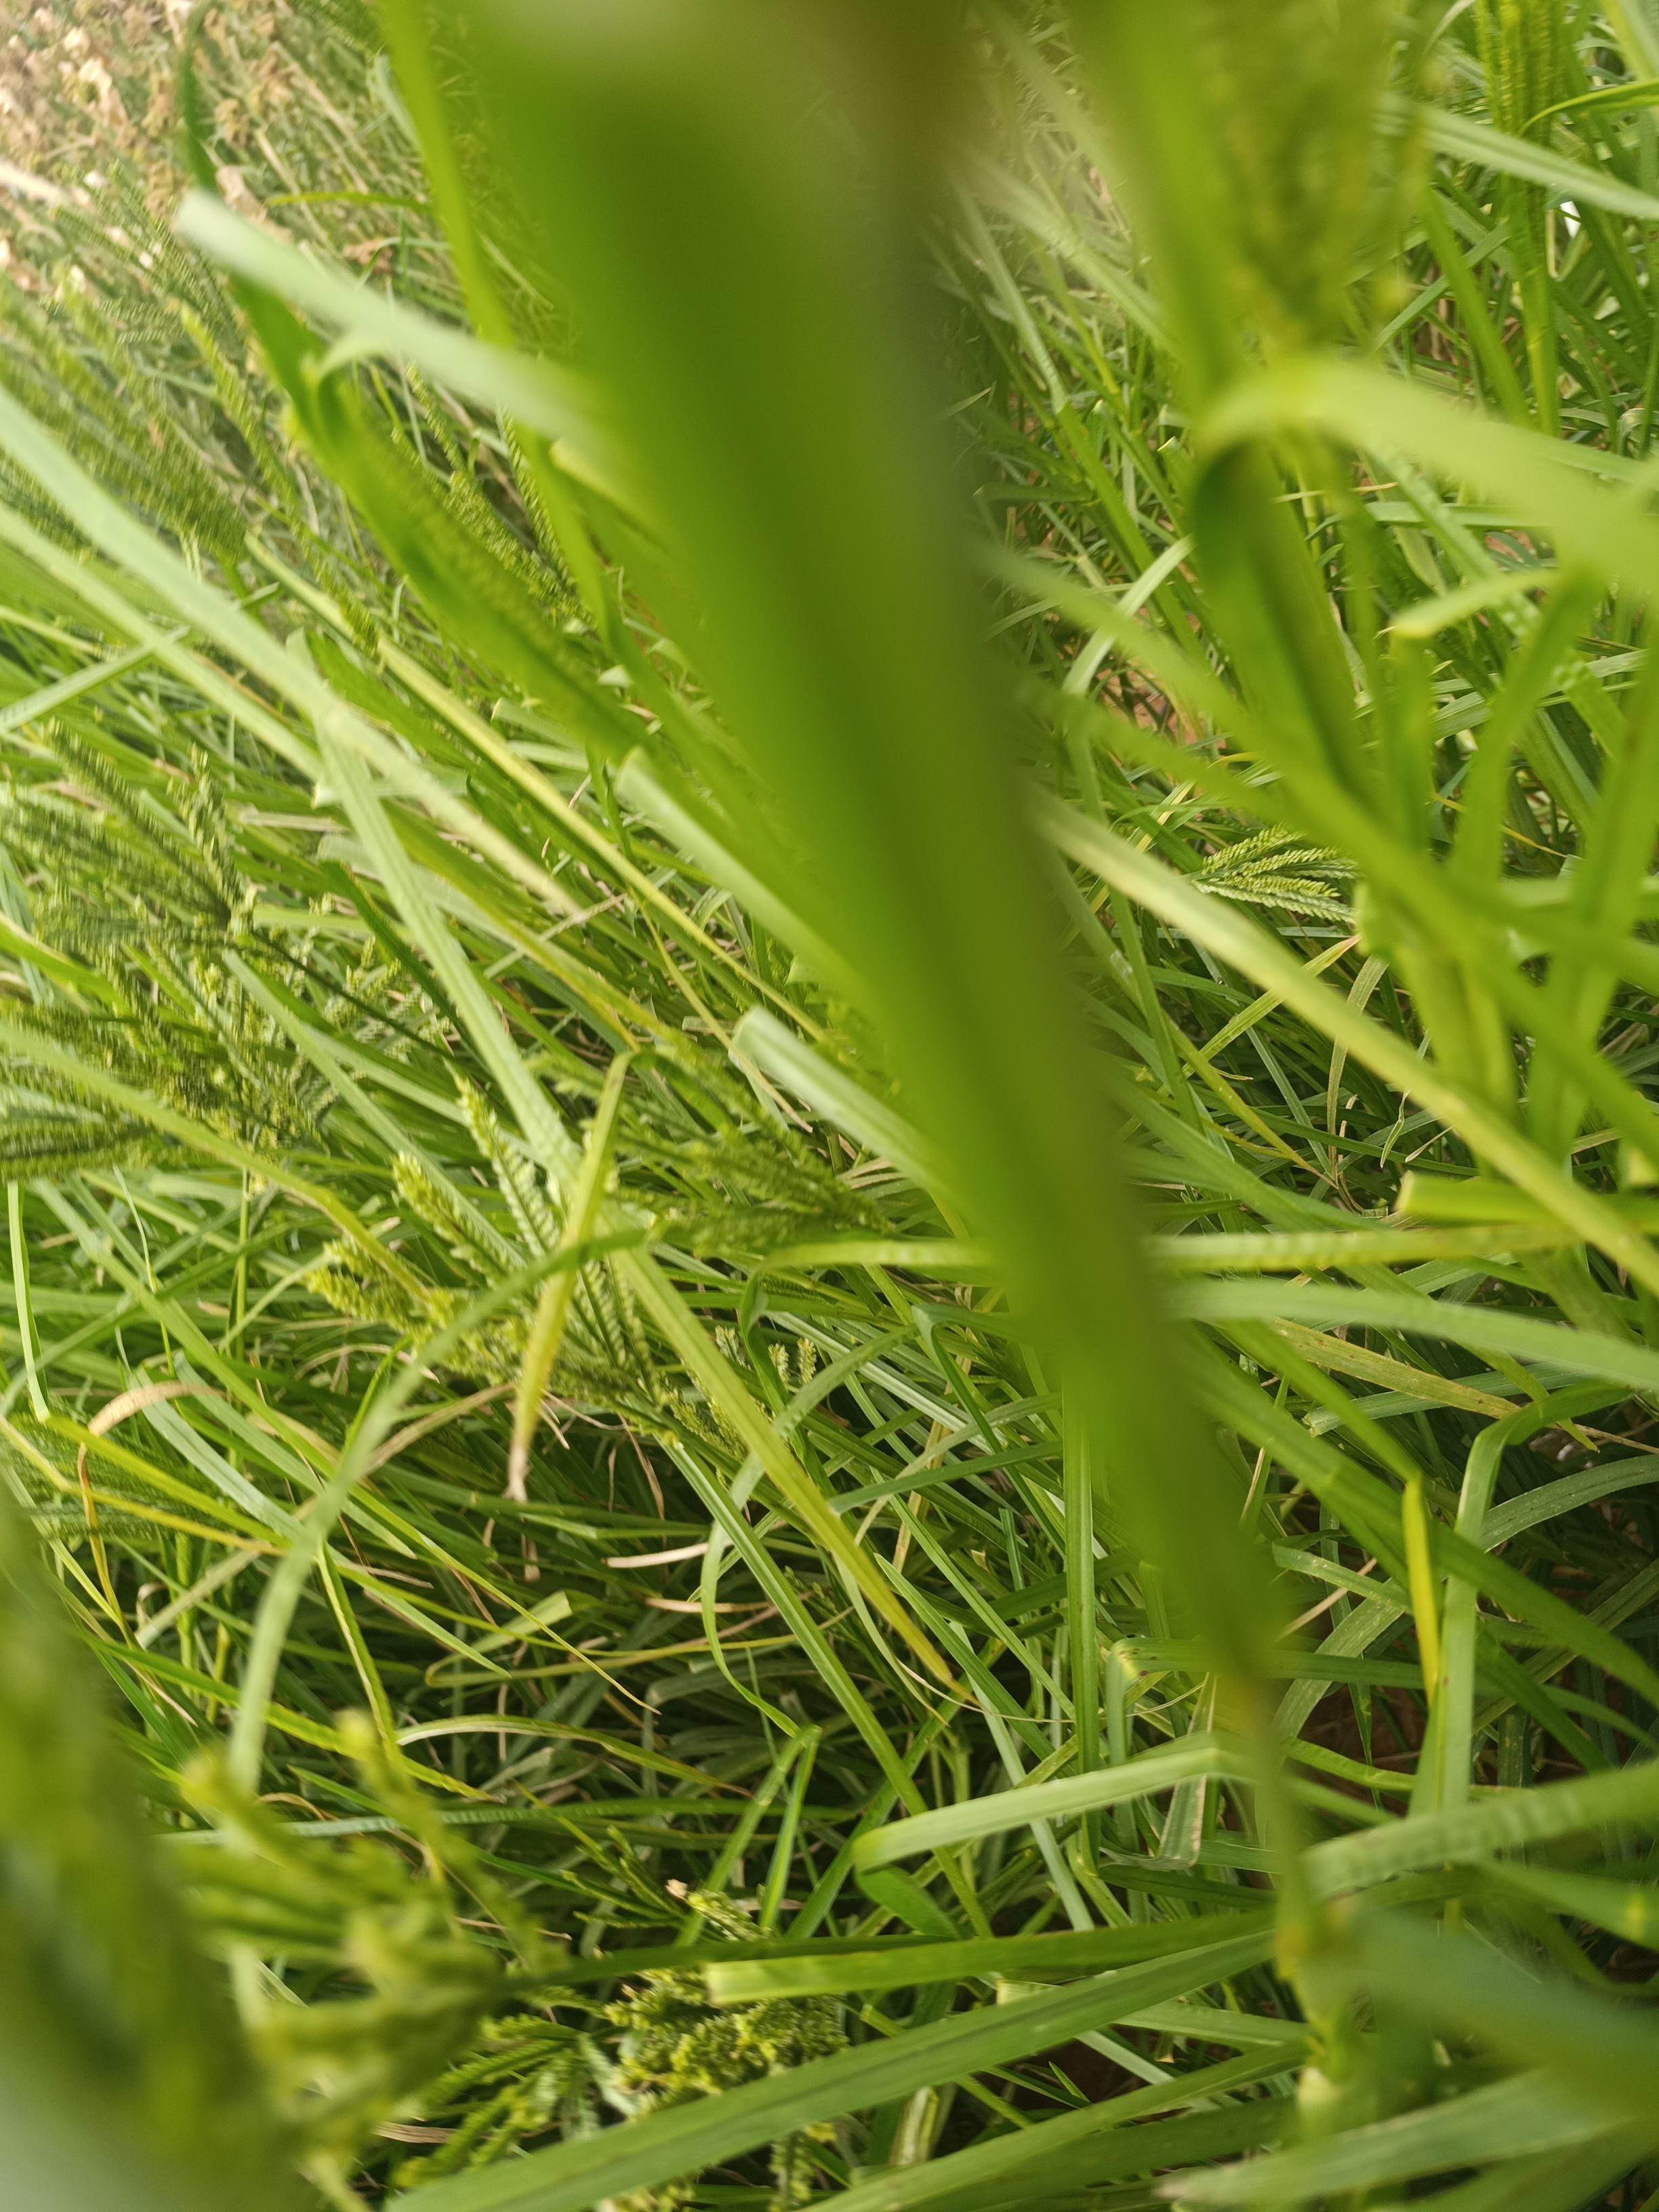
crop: finger millet
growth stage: flowering
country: Kenya
